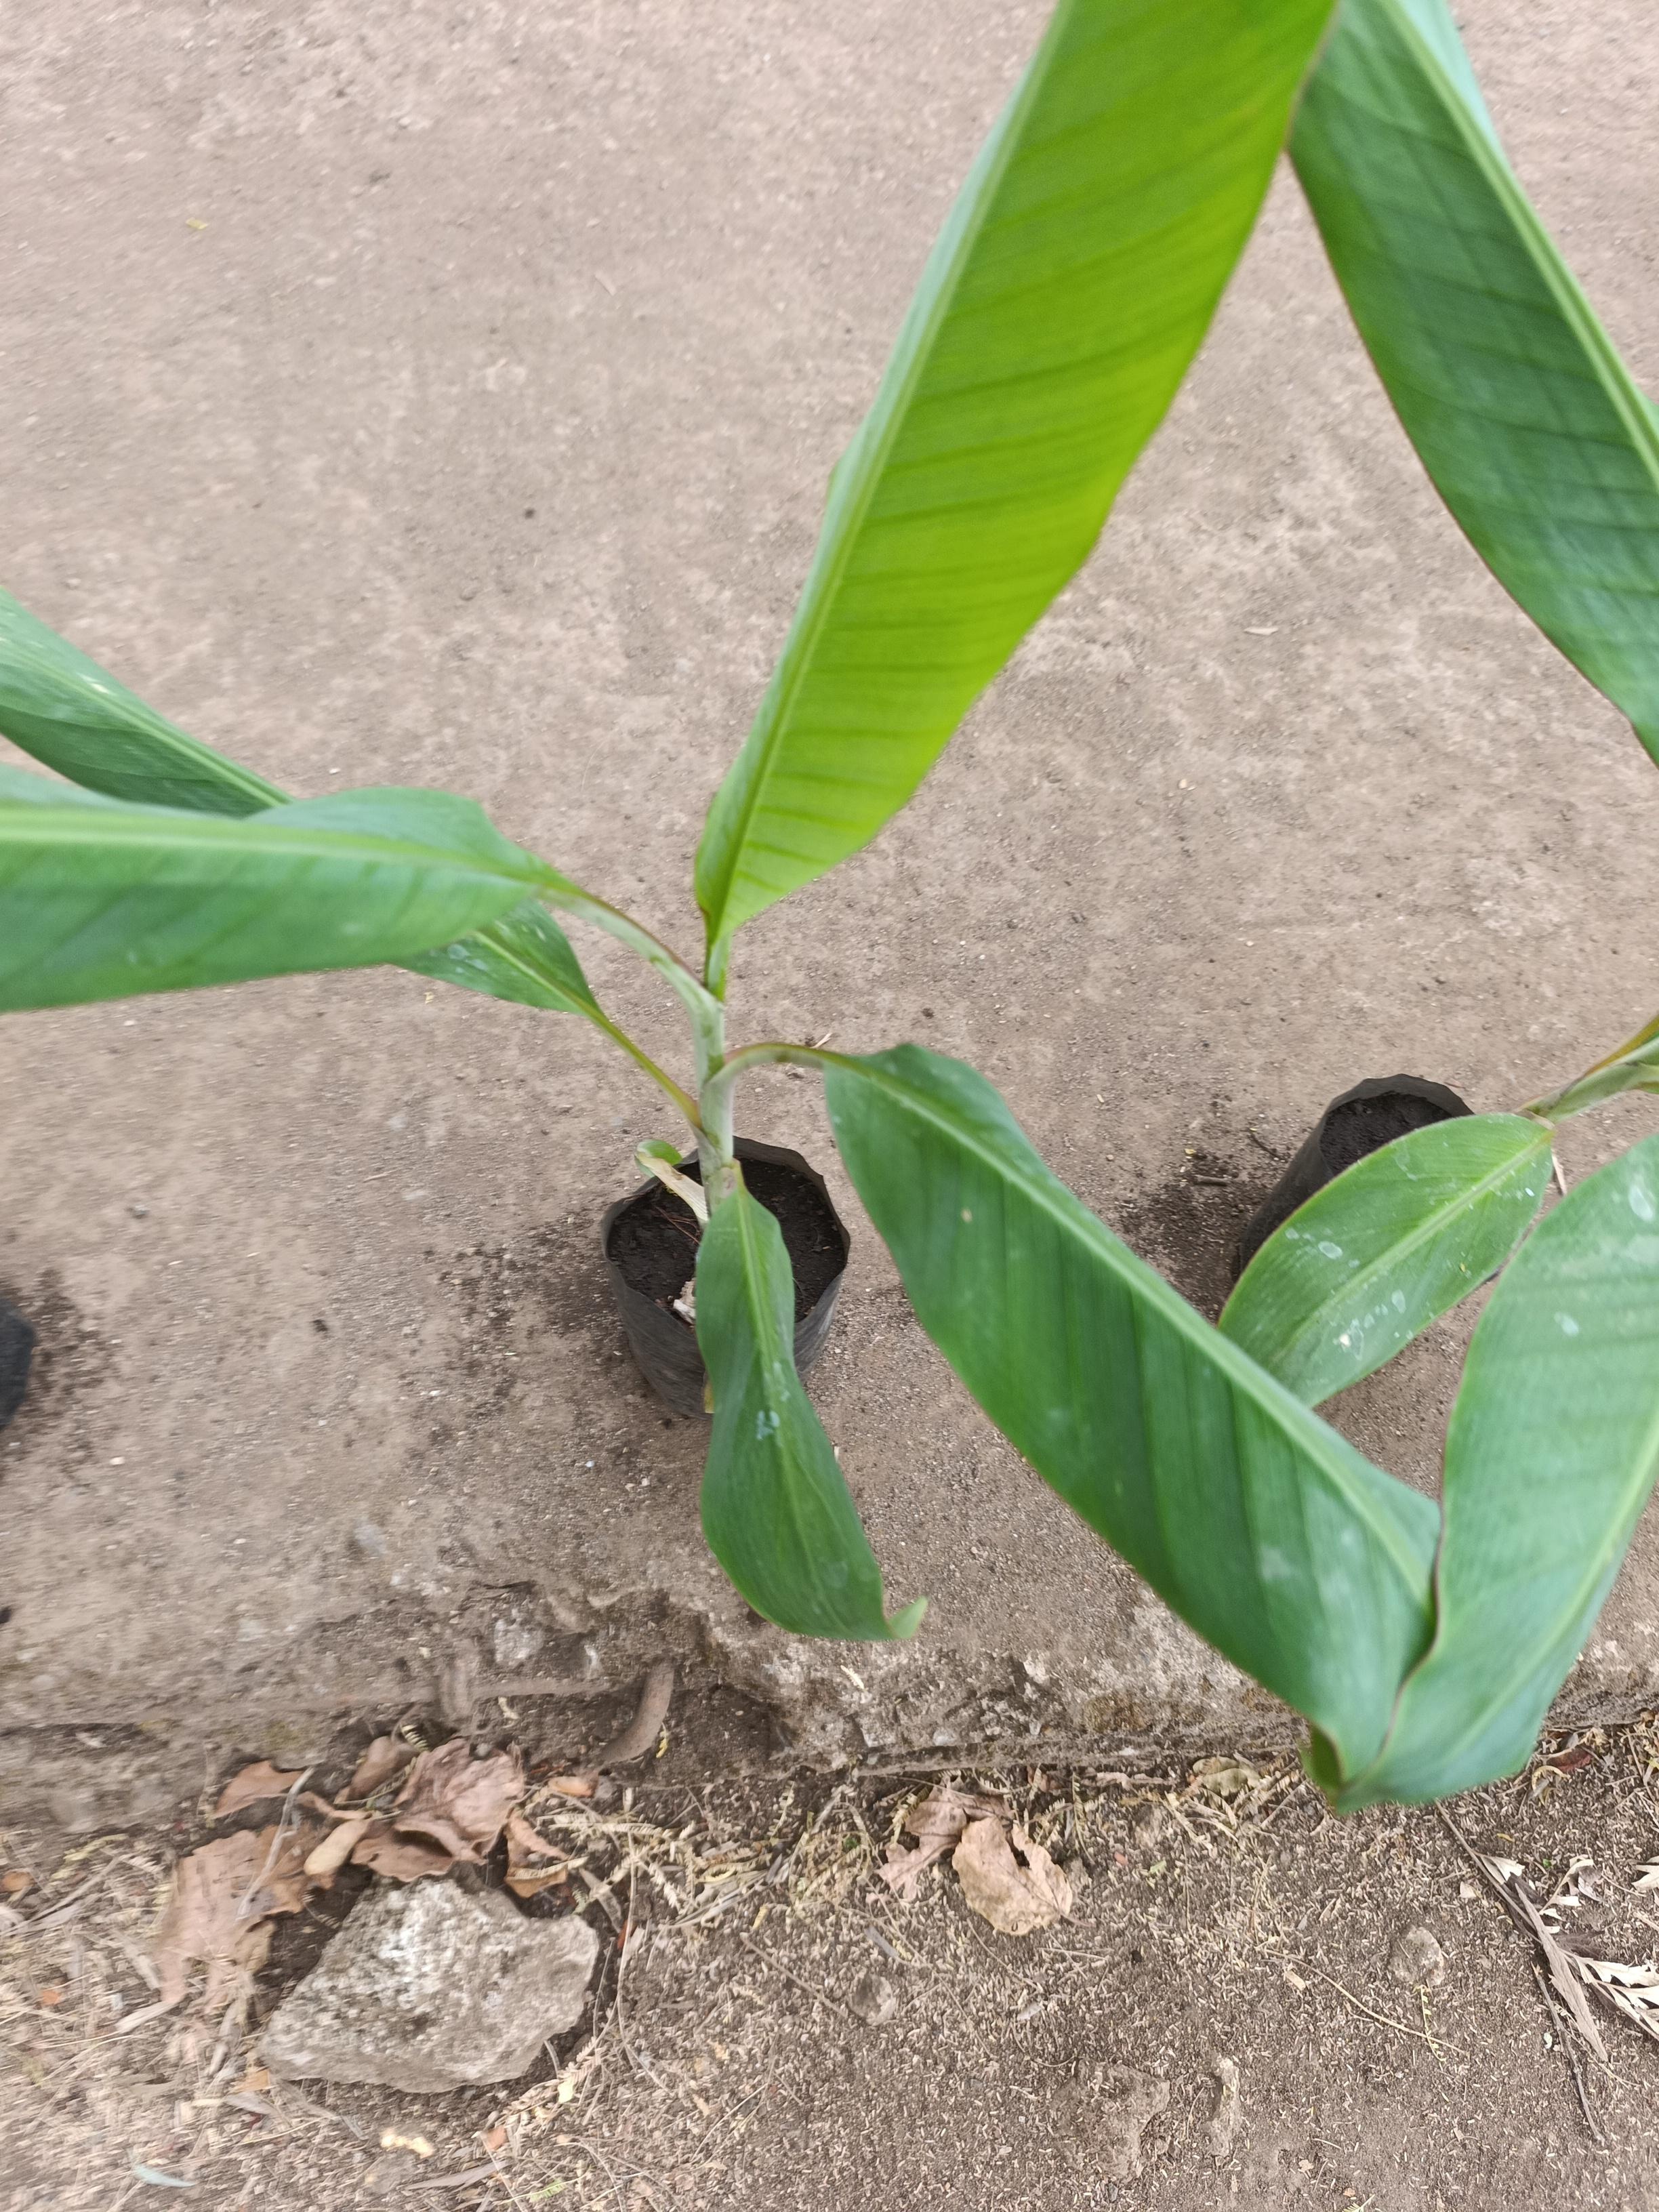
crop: banana
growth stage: vegetative
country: Tanzania
